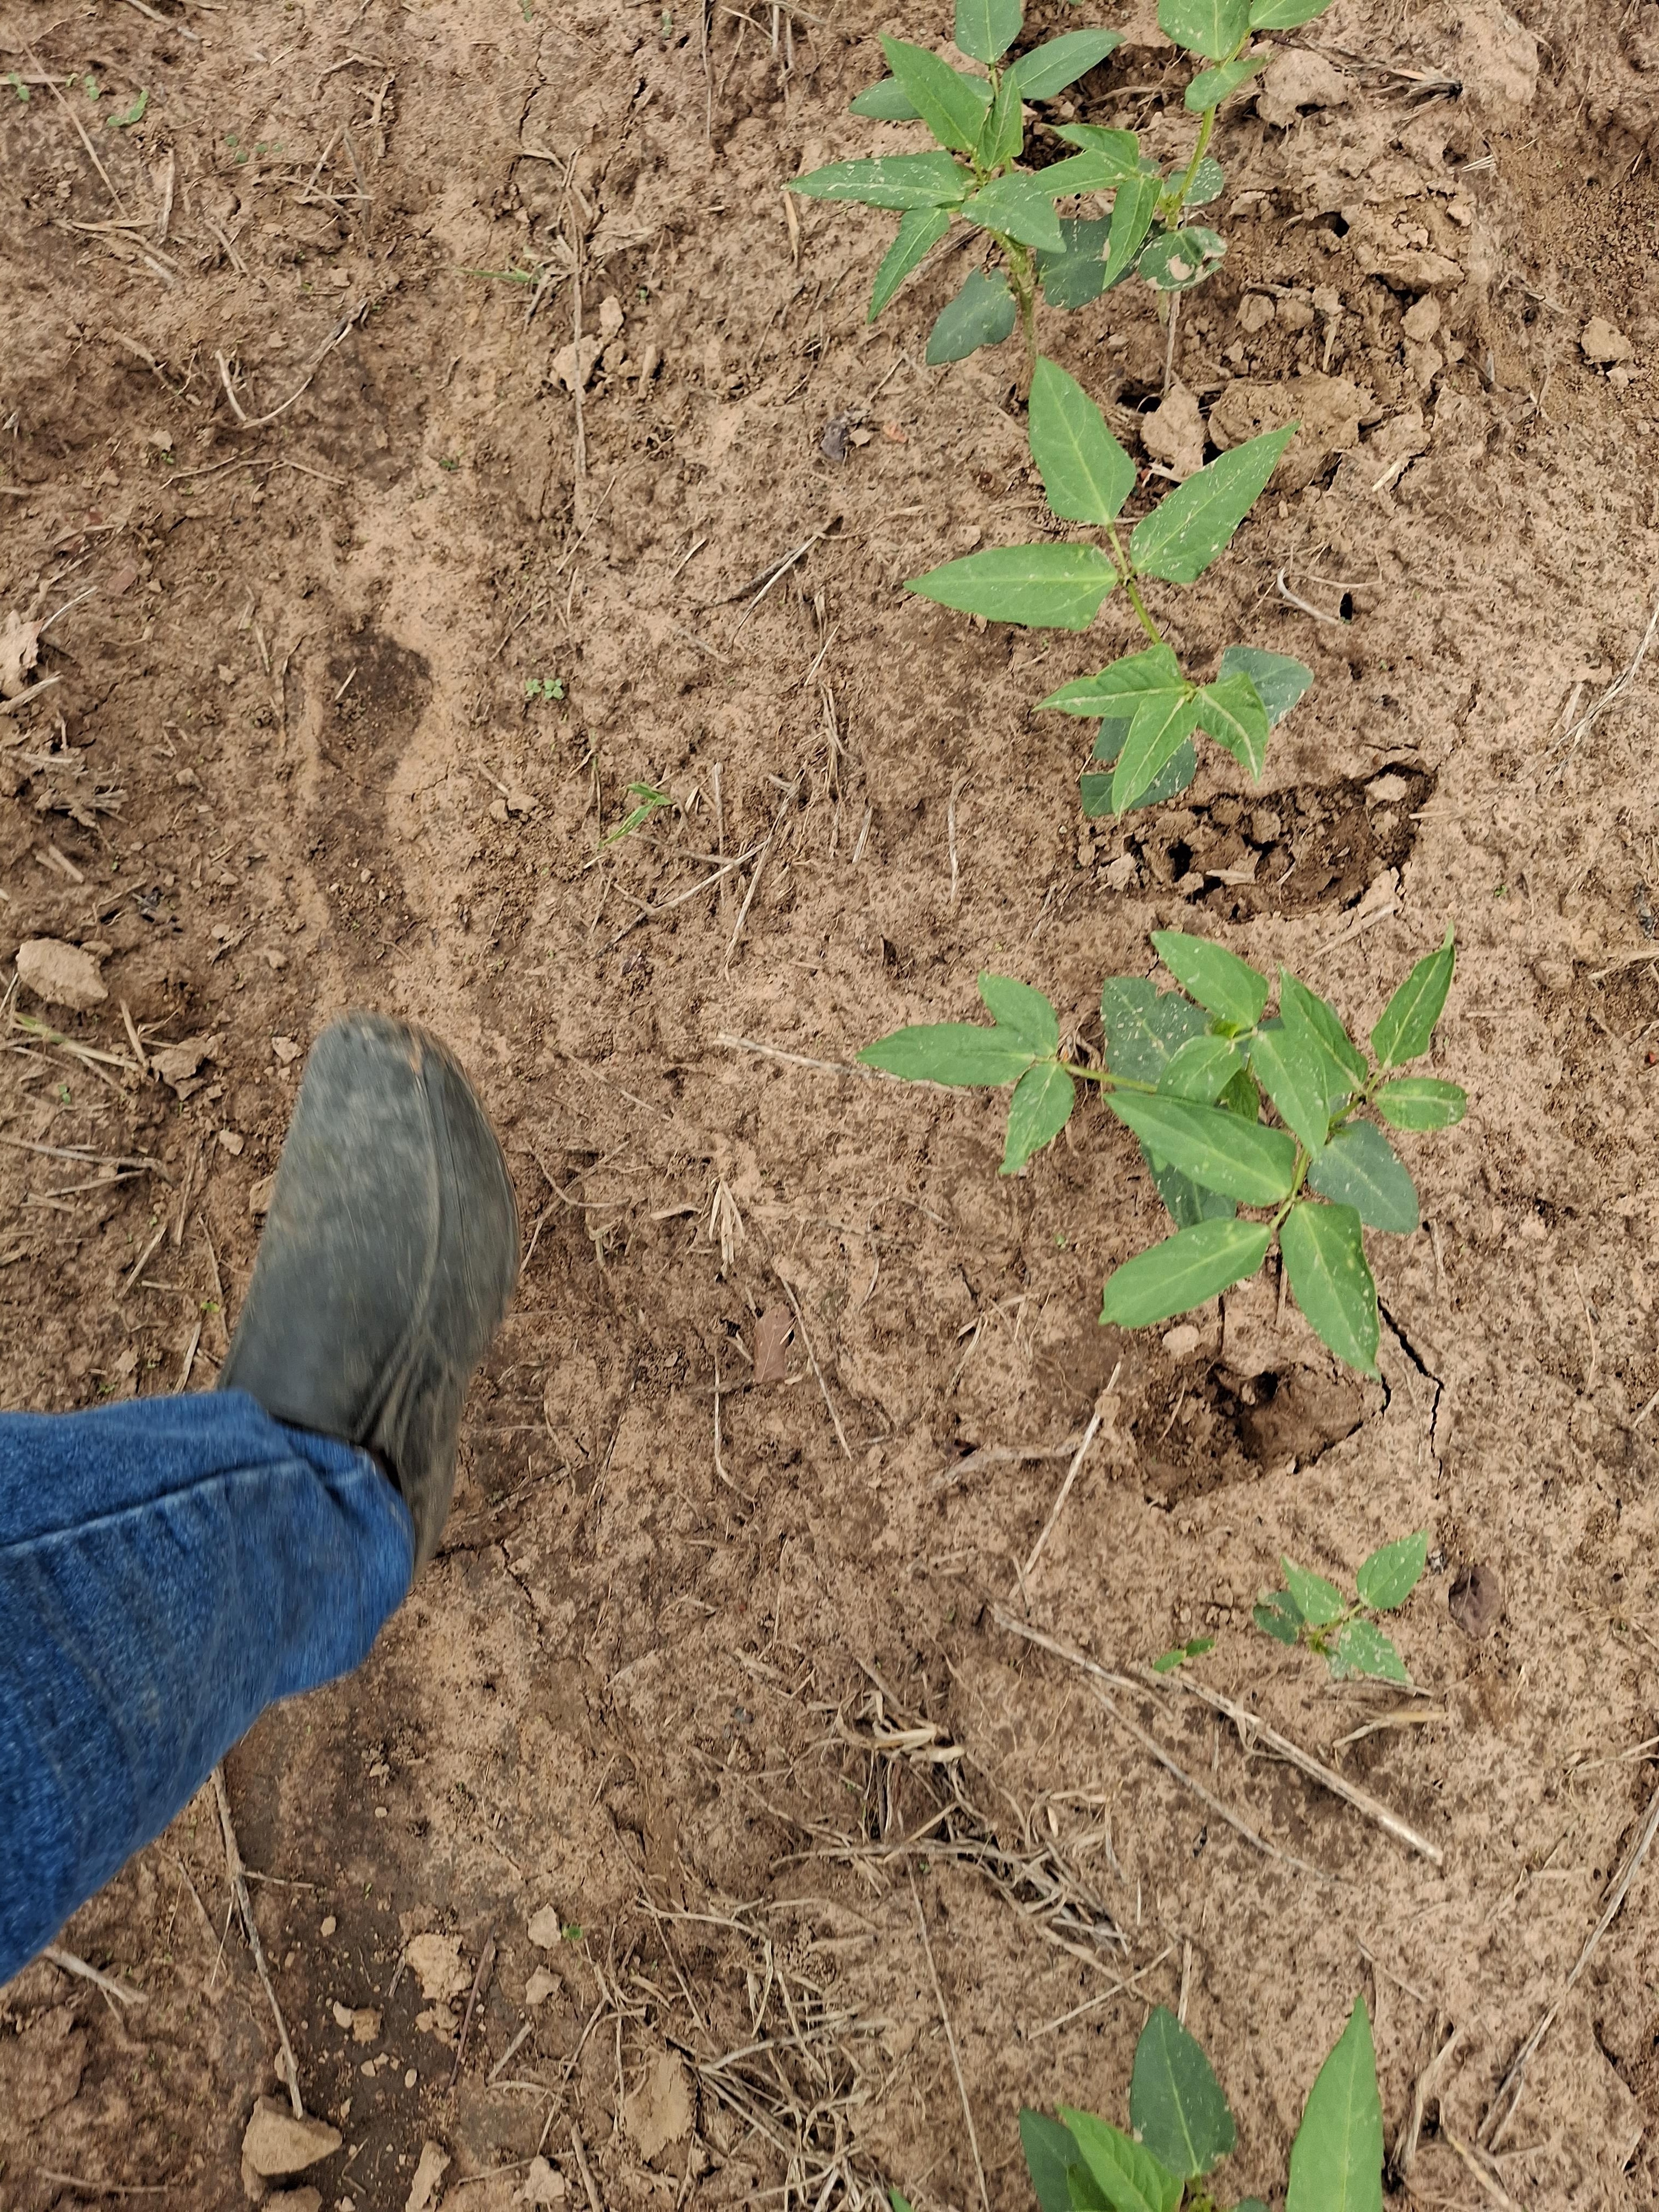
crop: cowpea
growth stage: emergence
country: Nigeria
